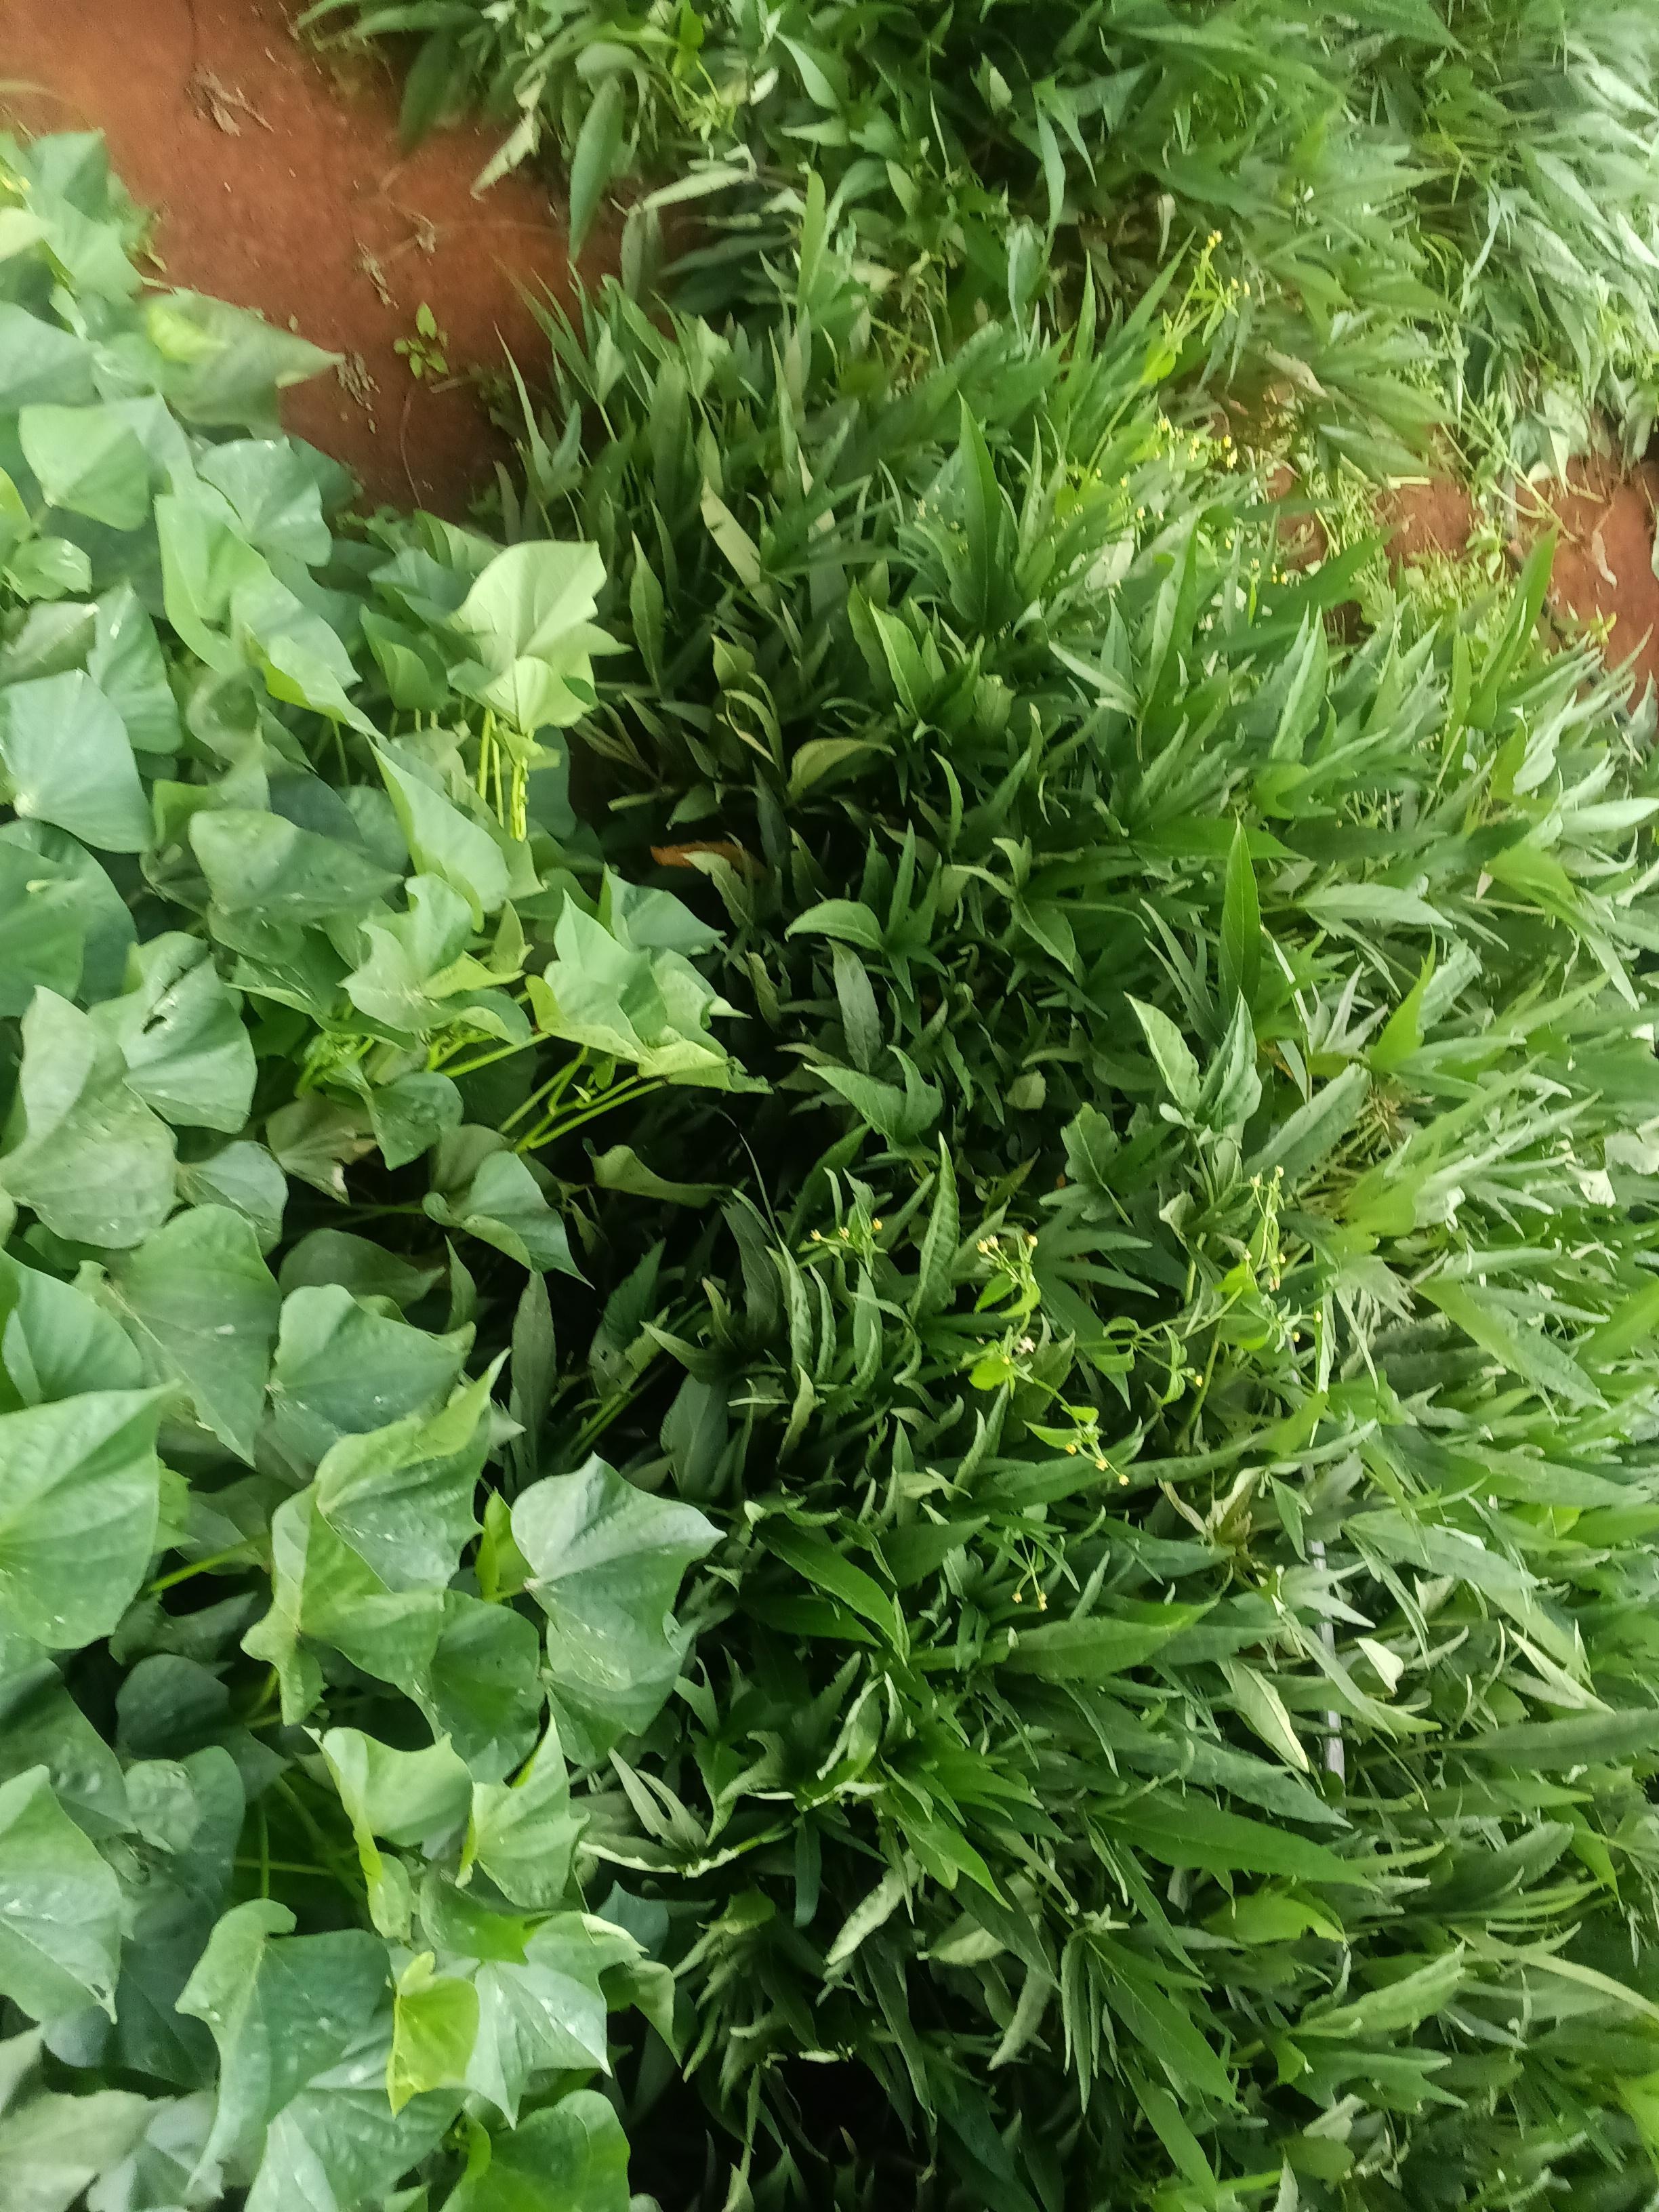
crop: sweet potato
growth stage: vegetative
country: Kenya
